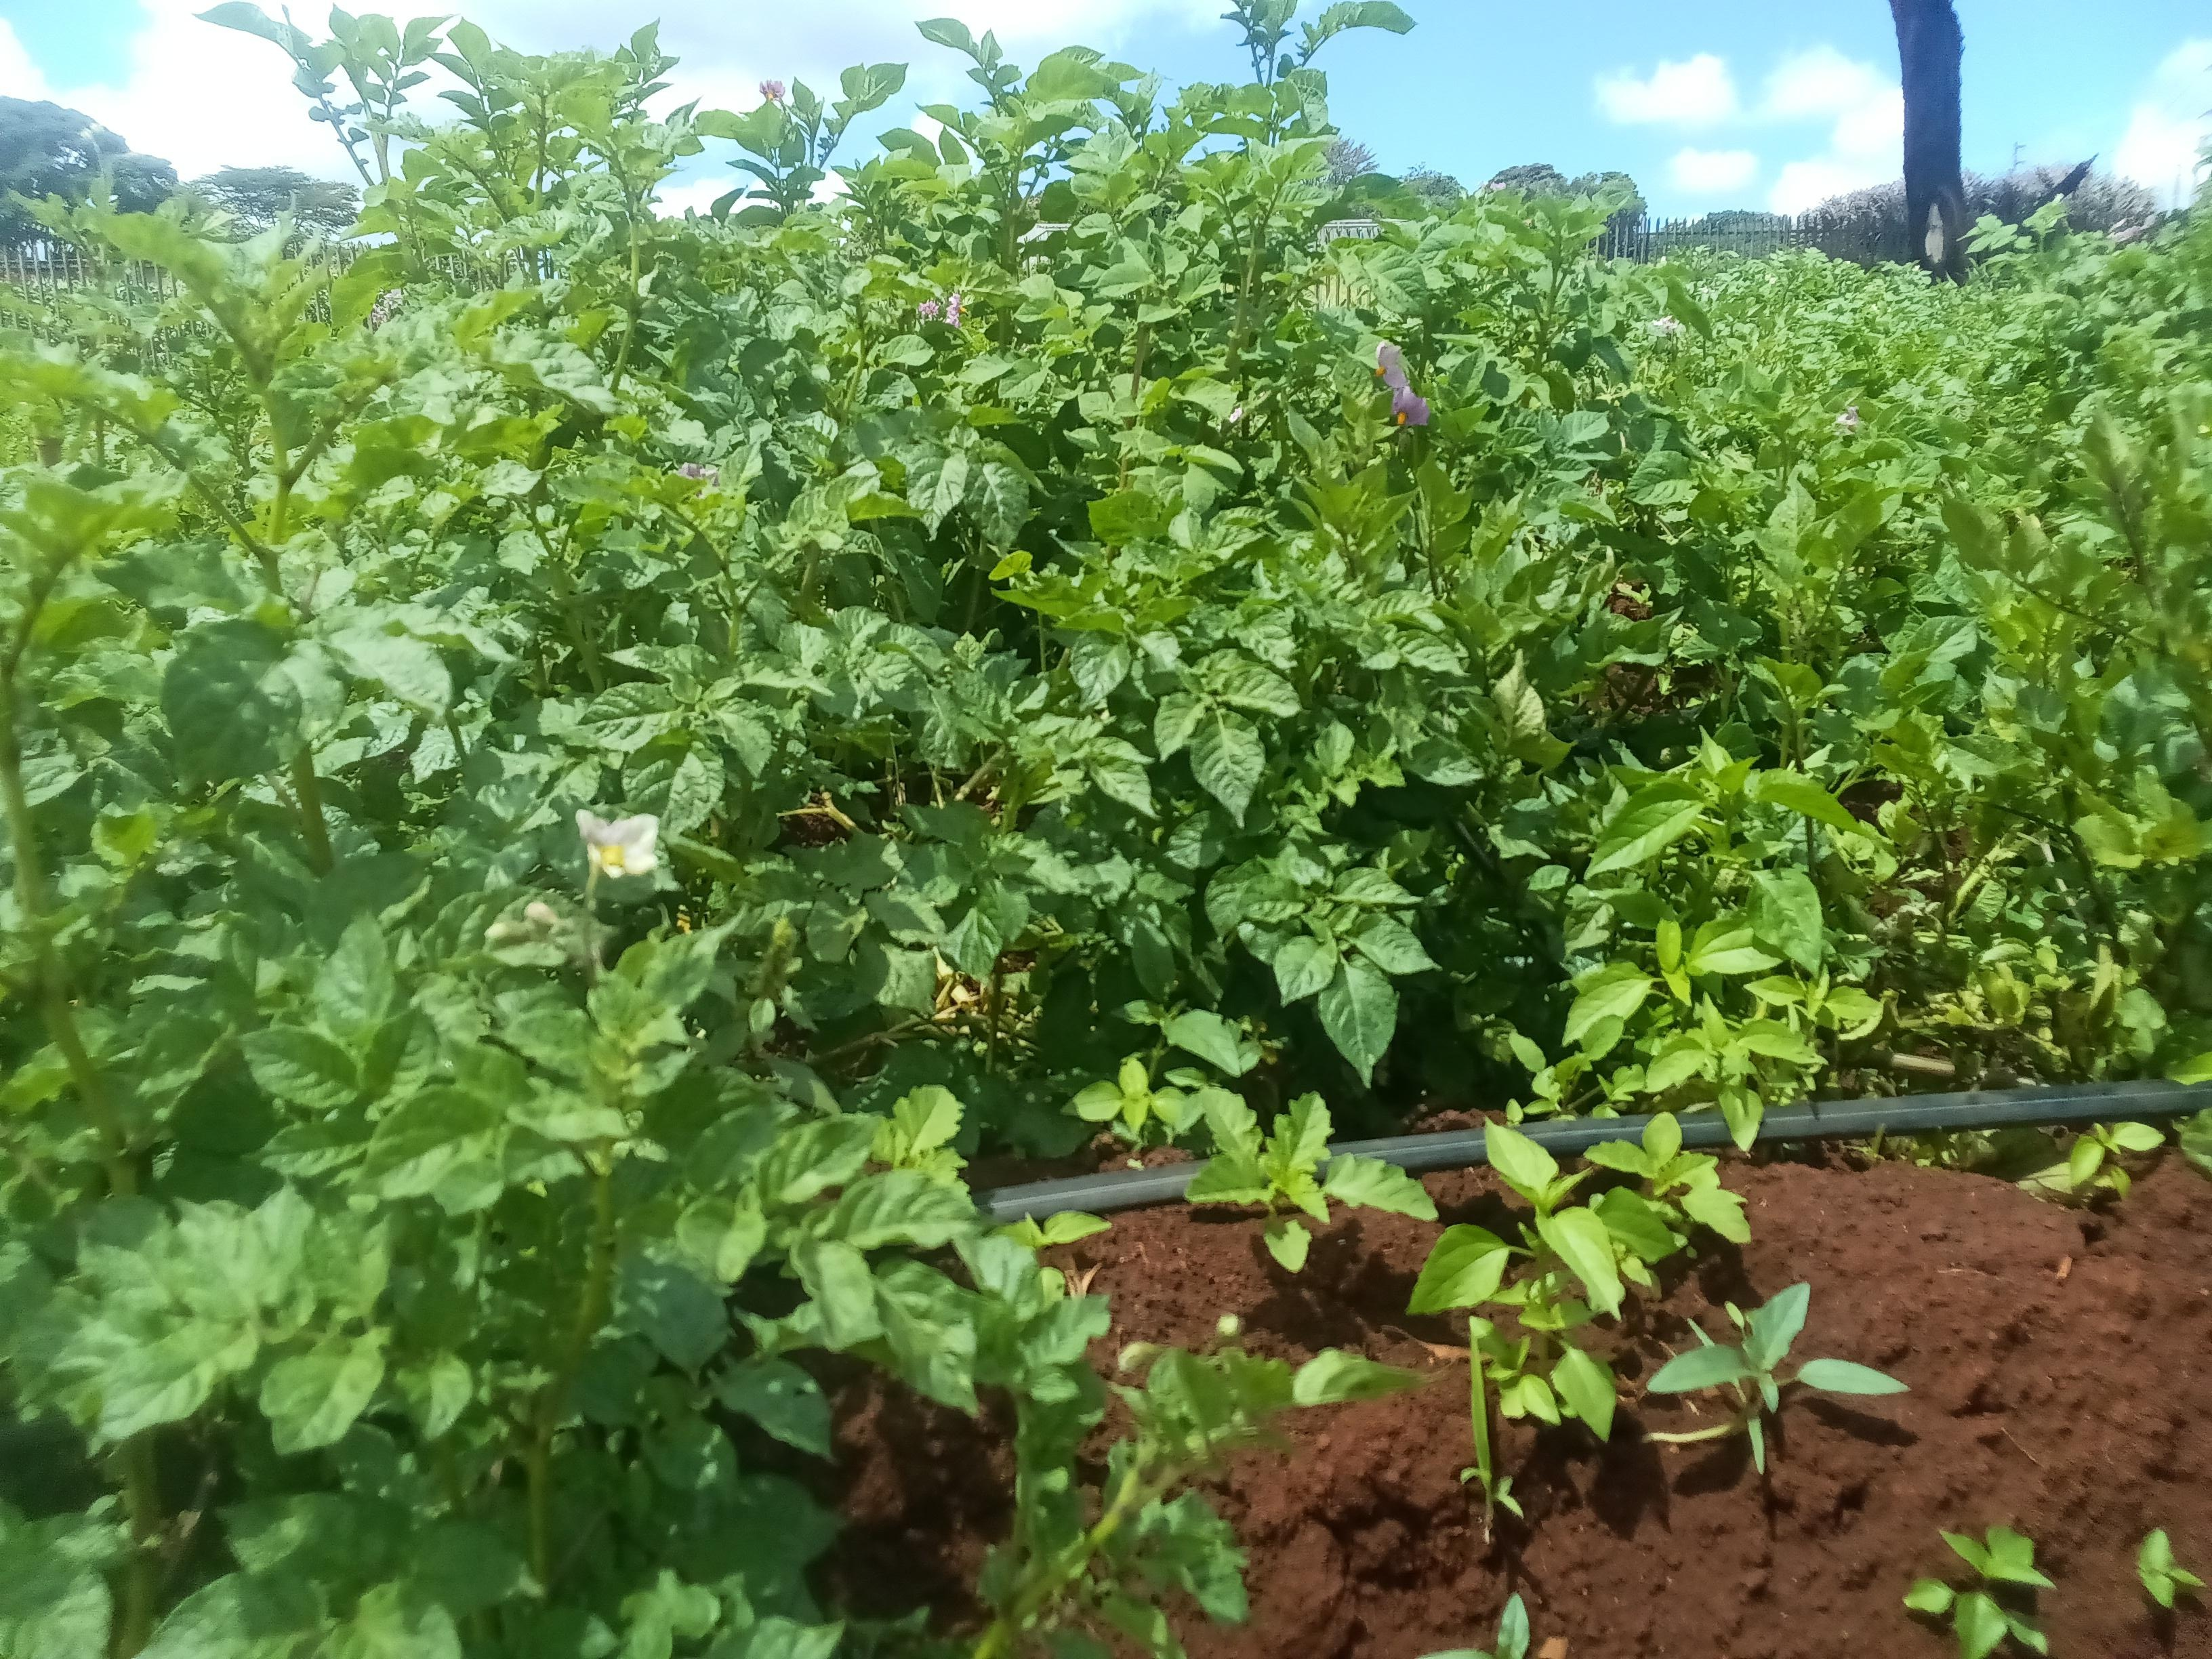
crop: potato
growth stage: maturity
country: Kenya
